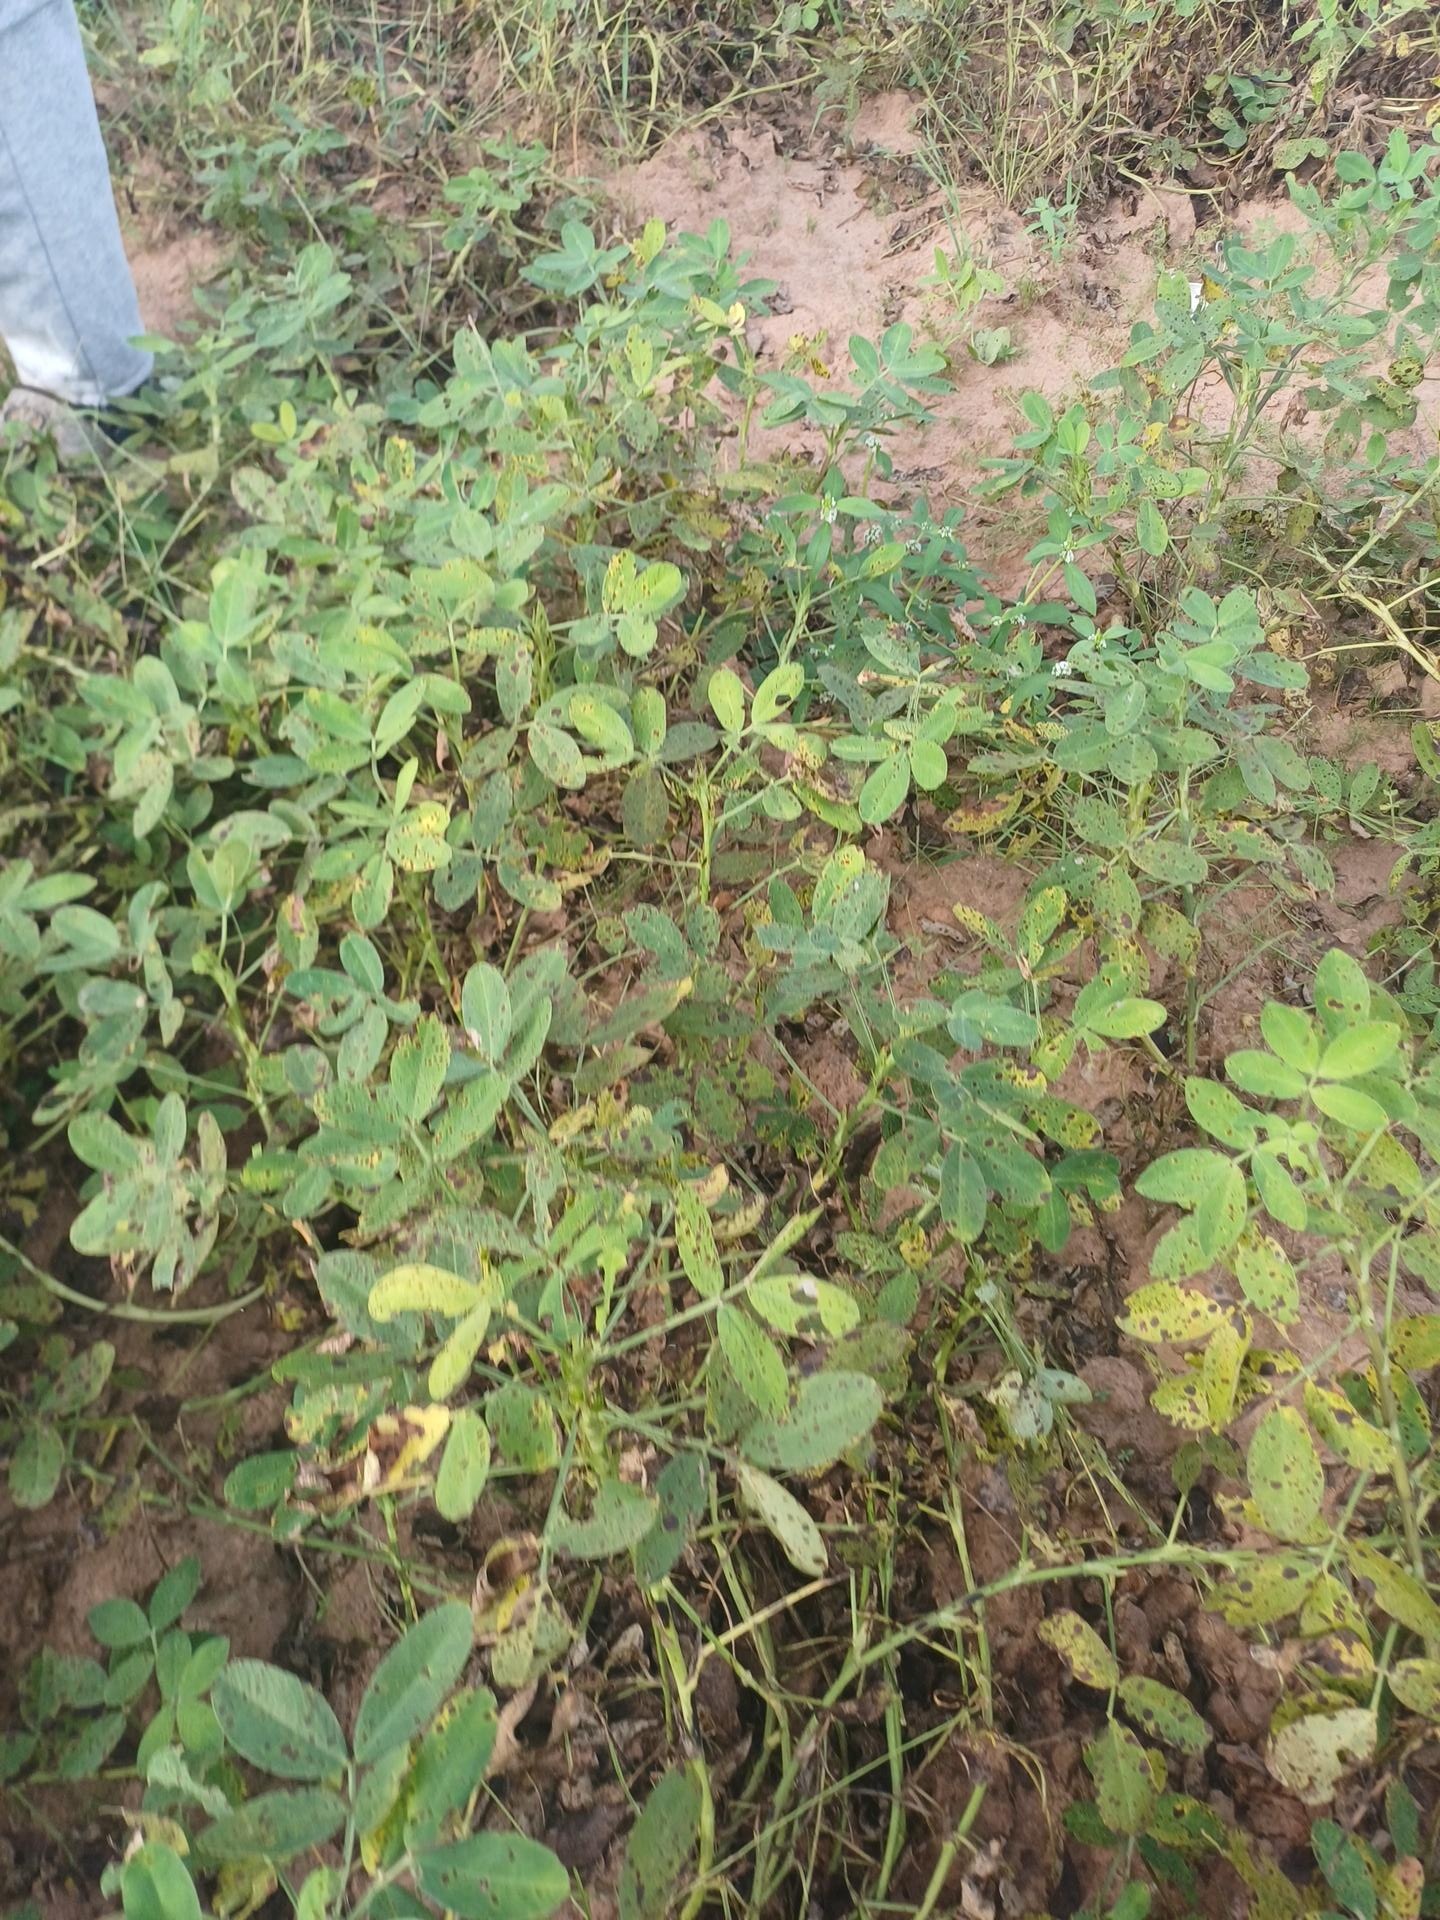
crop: groundnut
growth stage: flowering
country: Senegal
